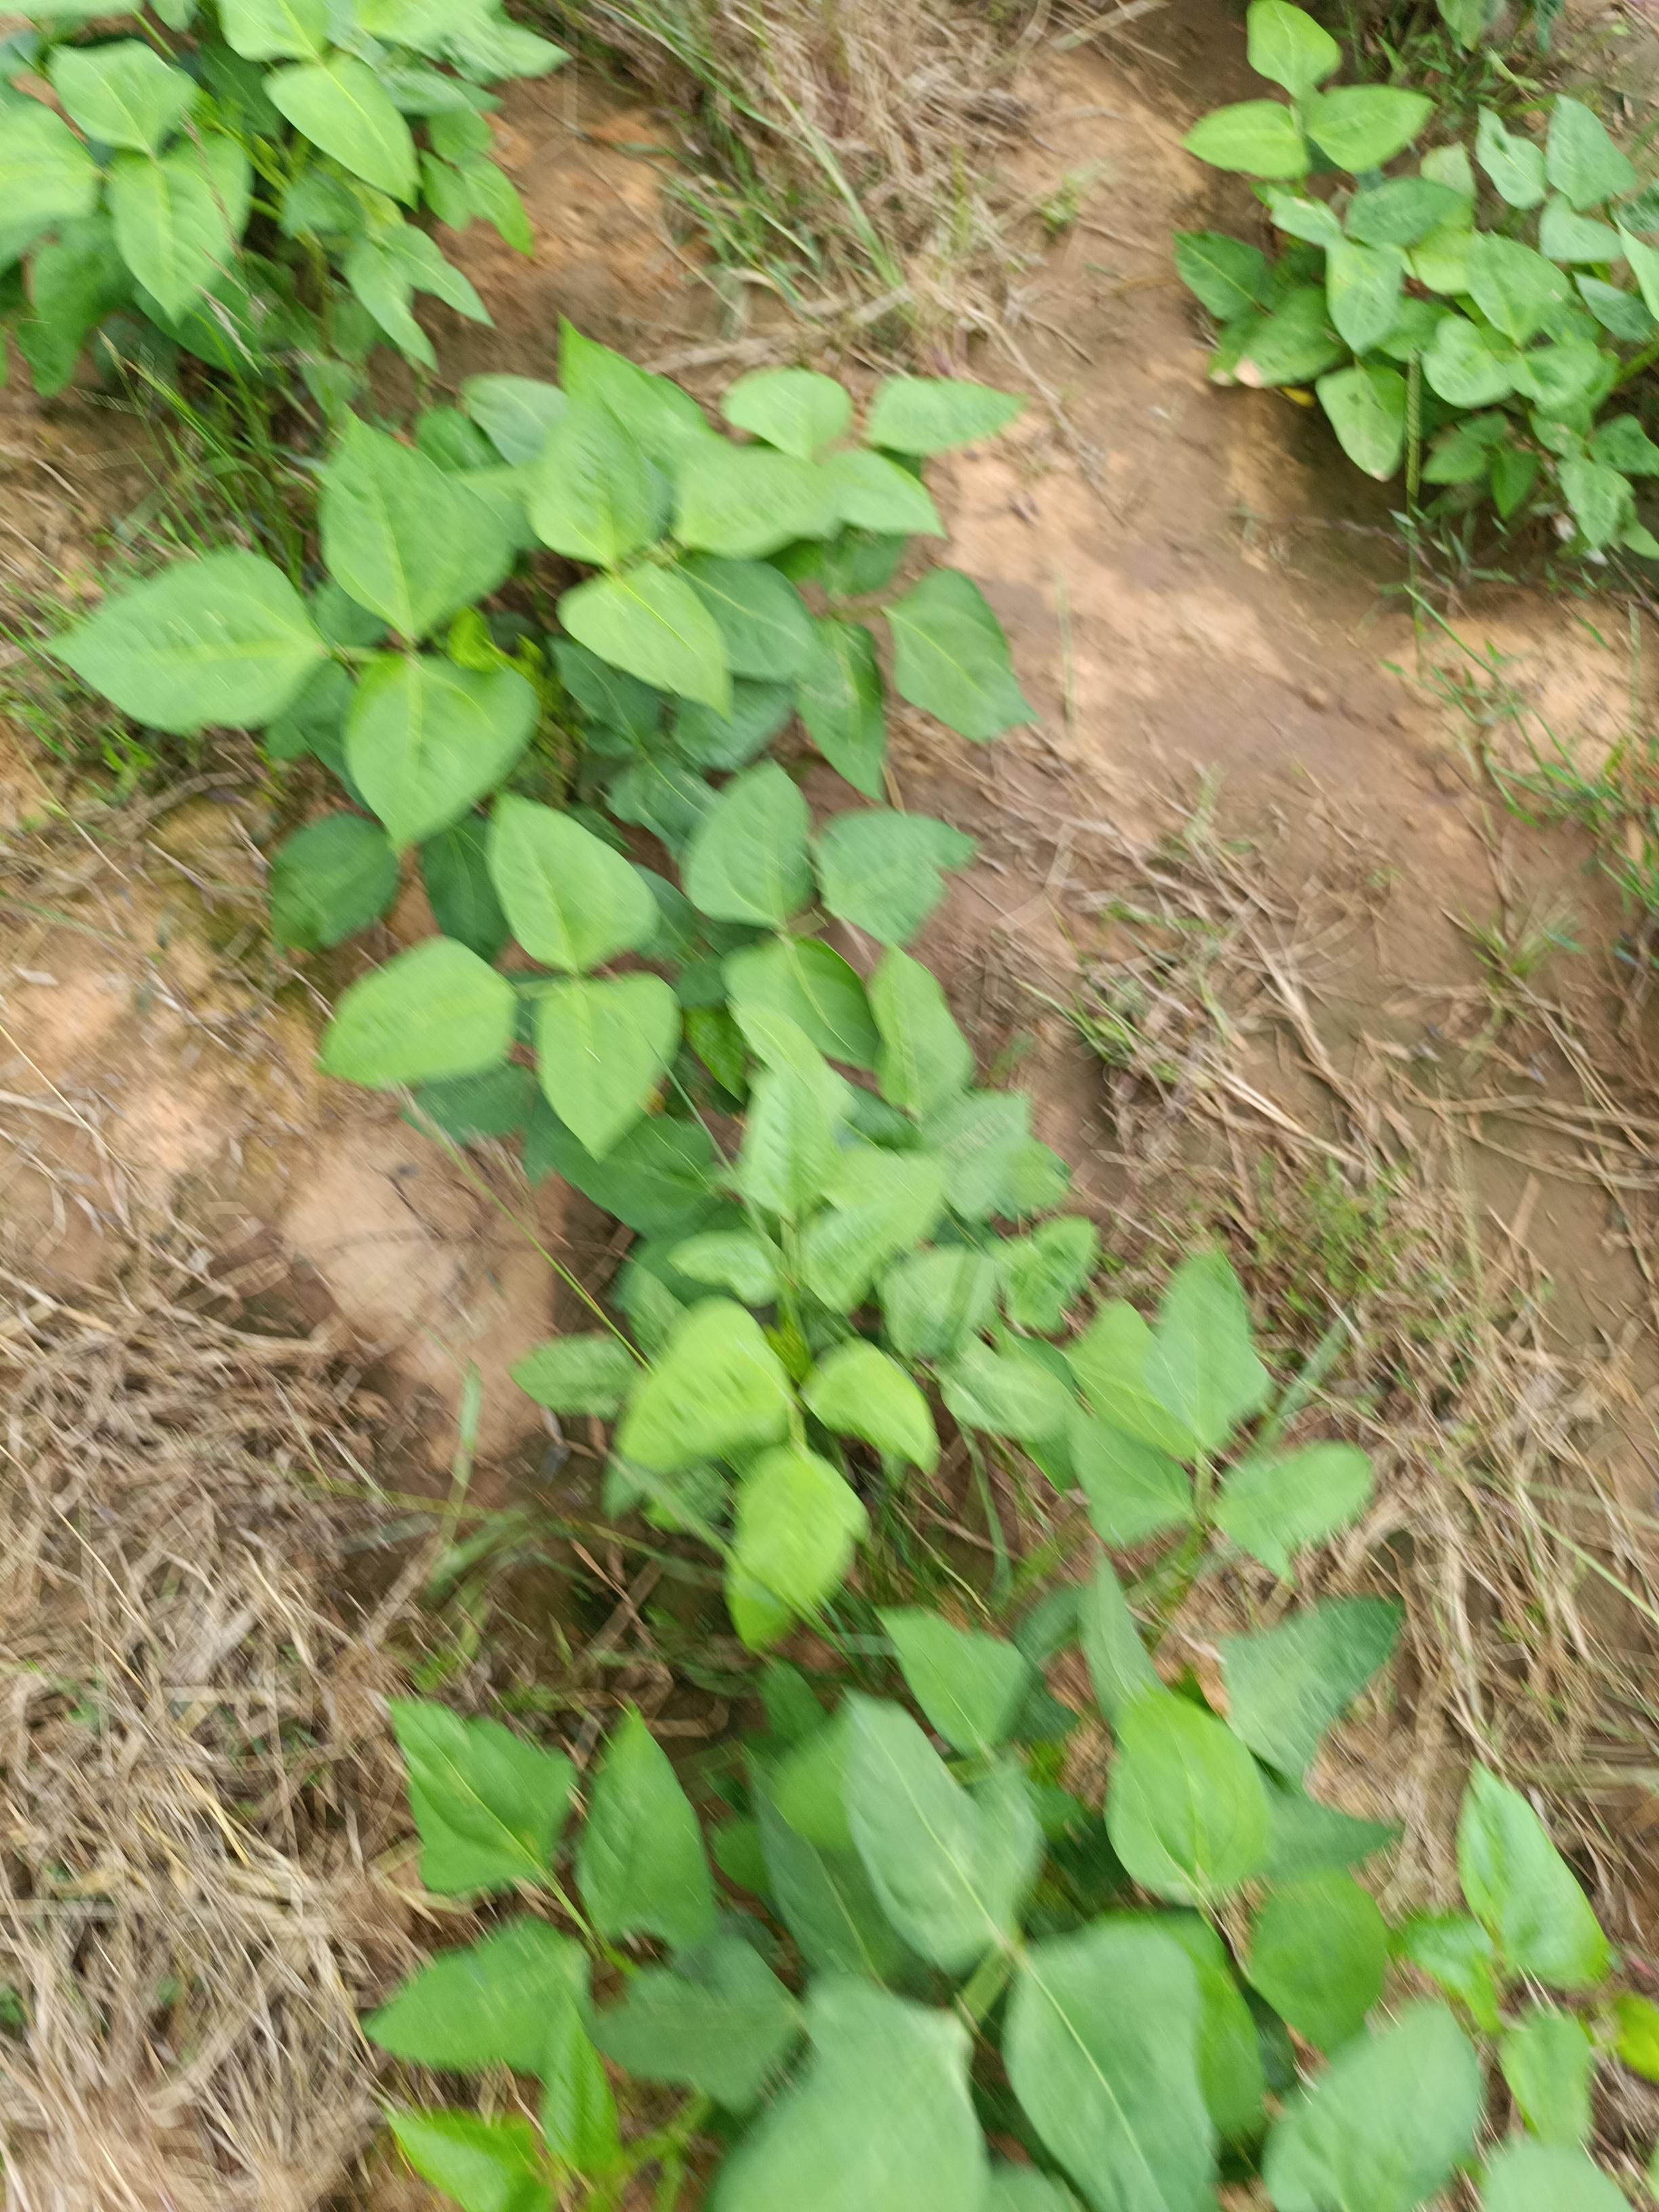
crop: cowpea
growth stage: emergence
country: Nigeria
